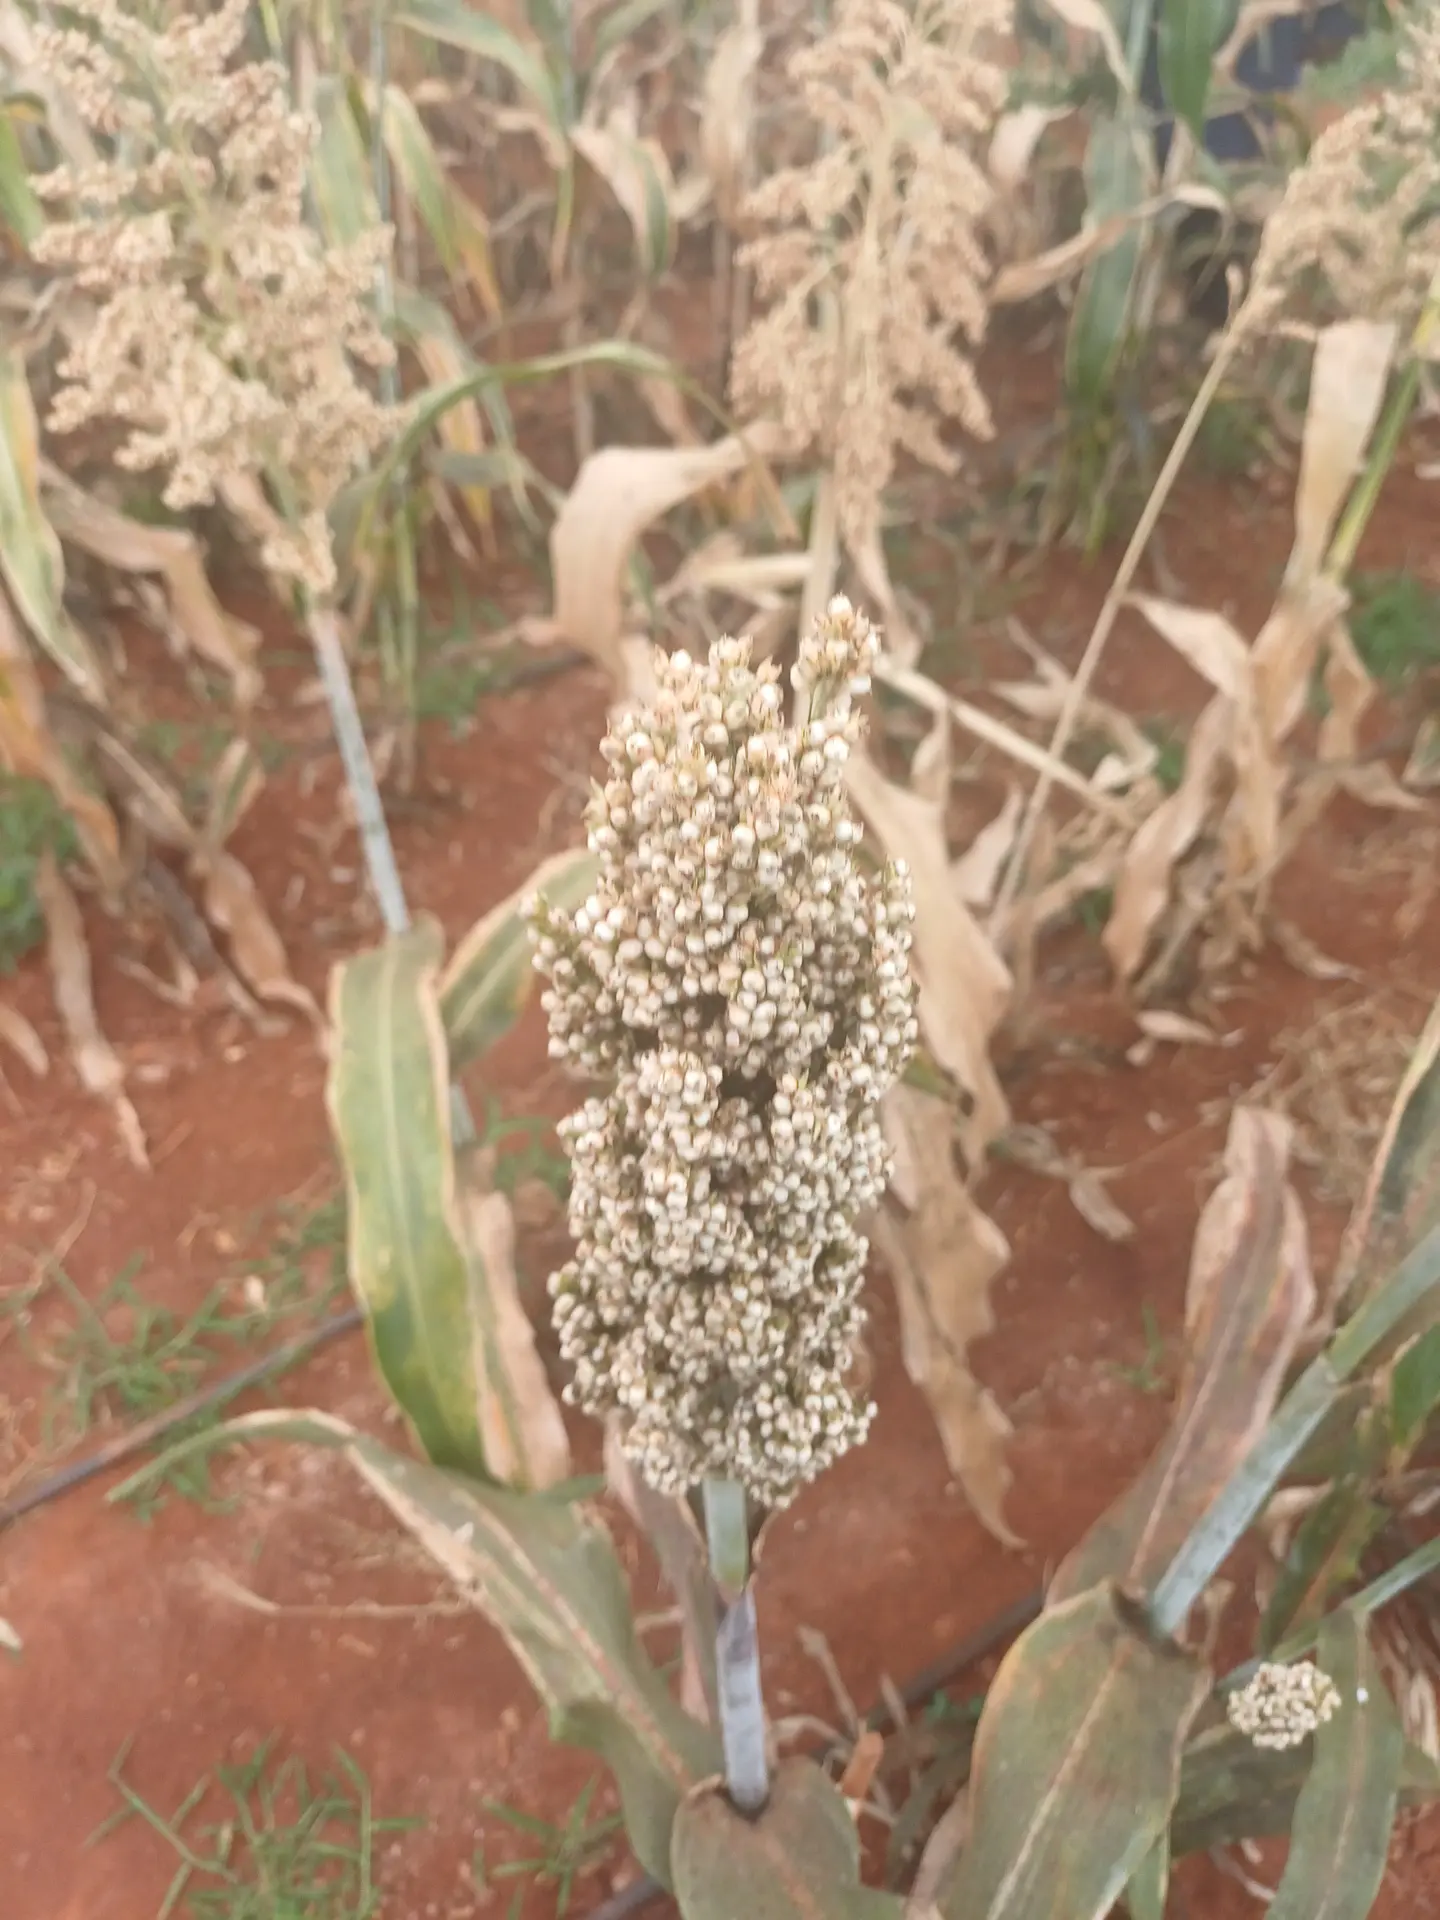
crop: sorghum
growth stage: maturity
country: Kenya
